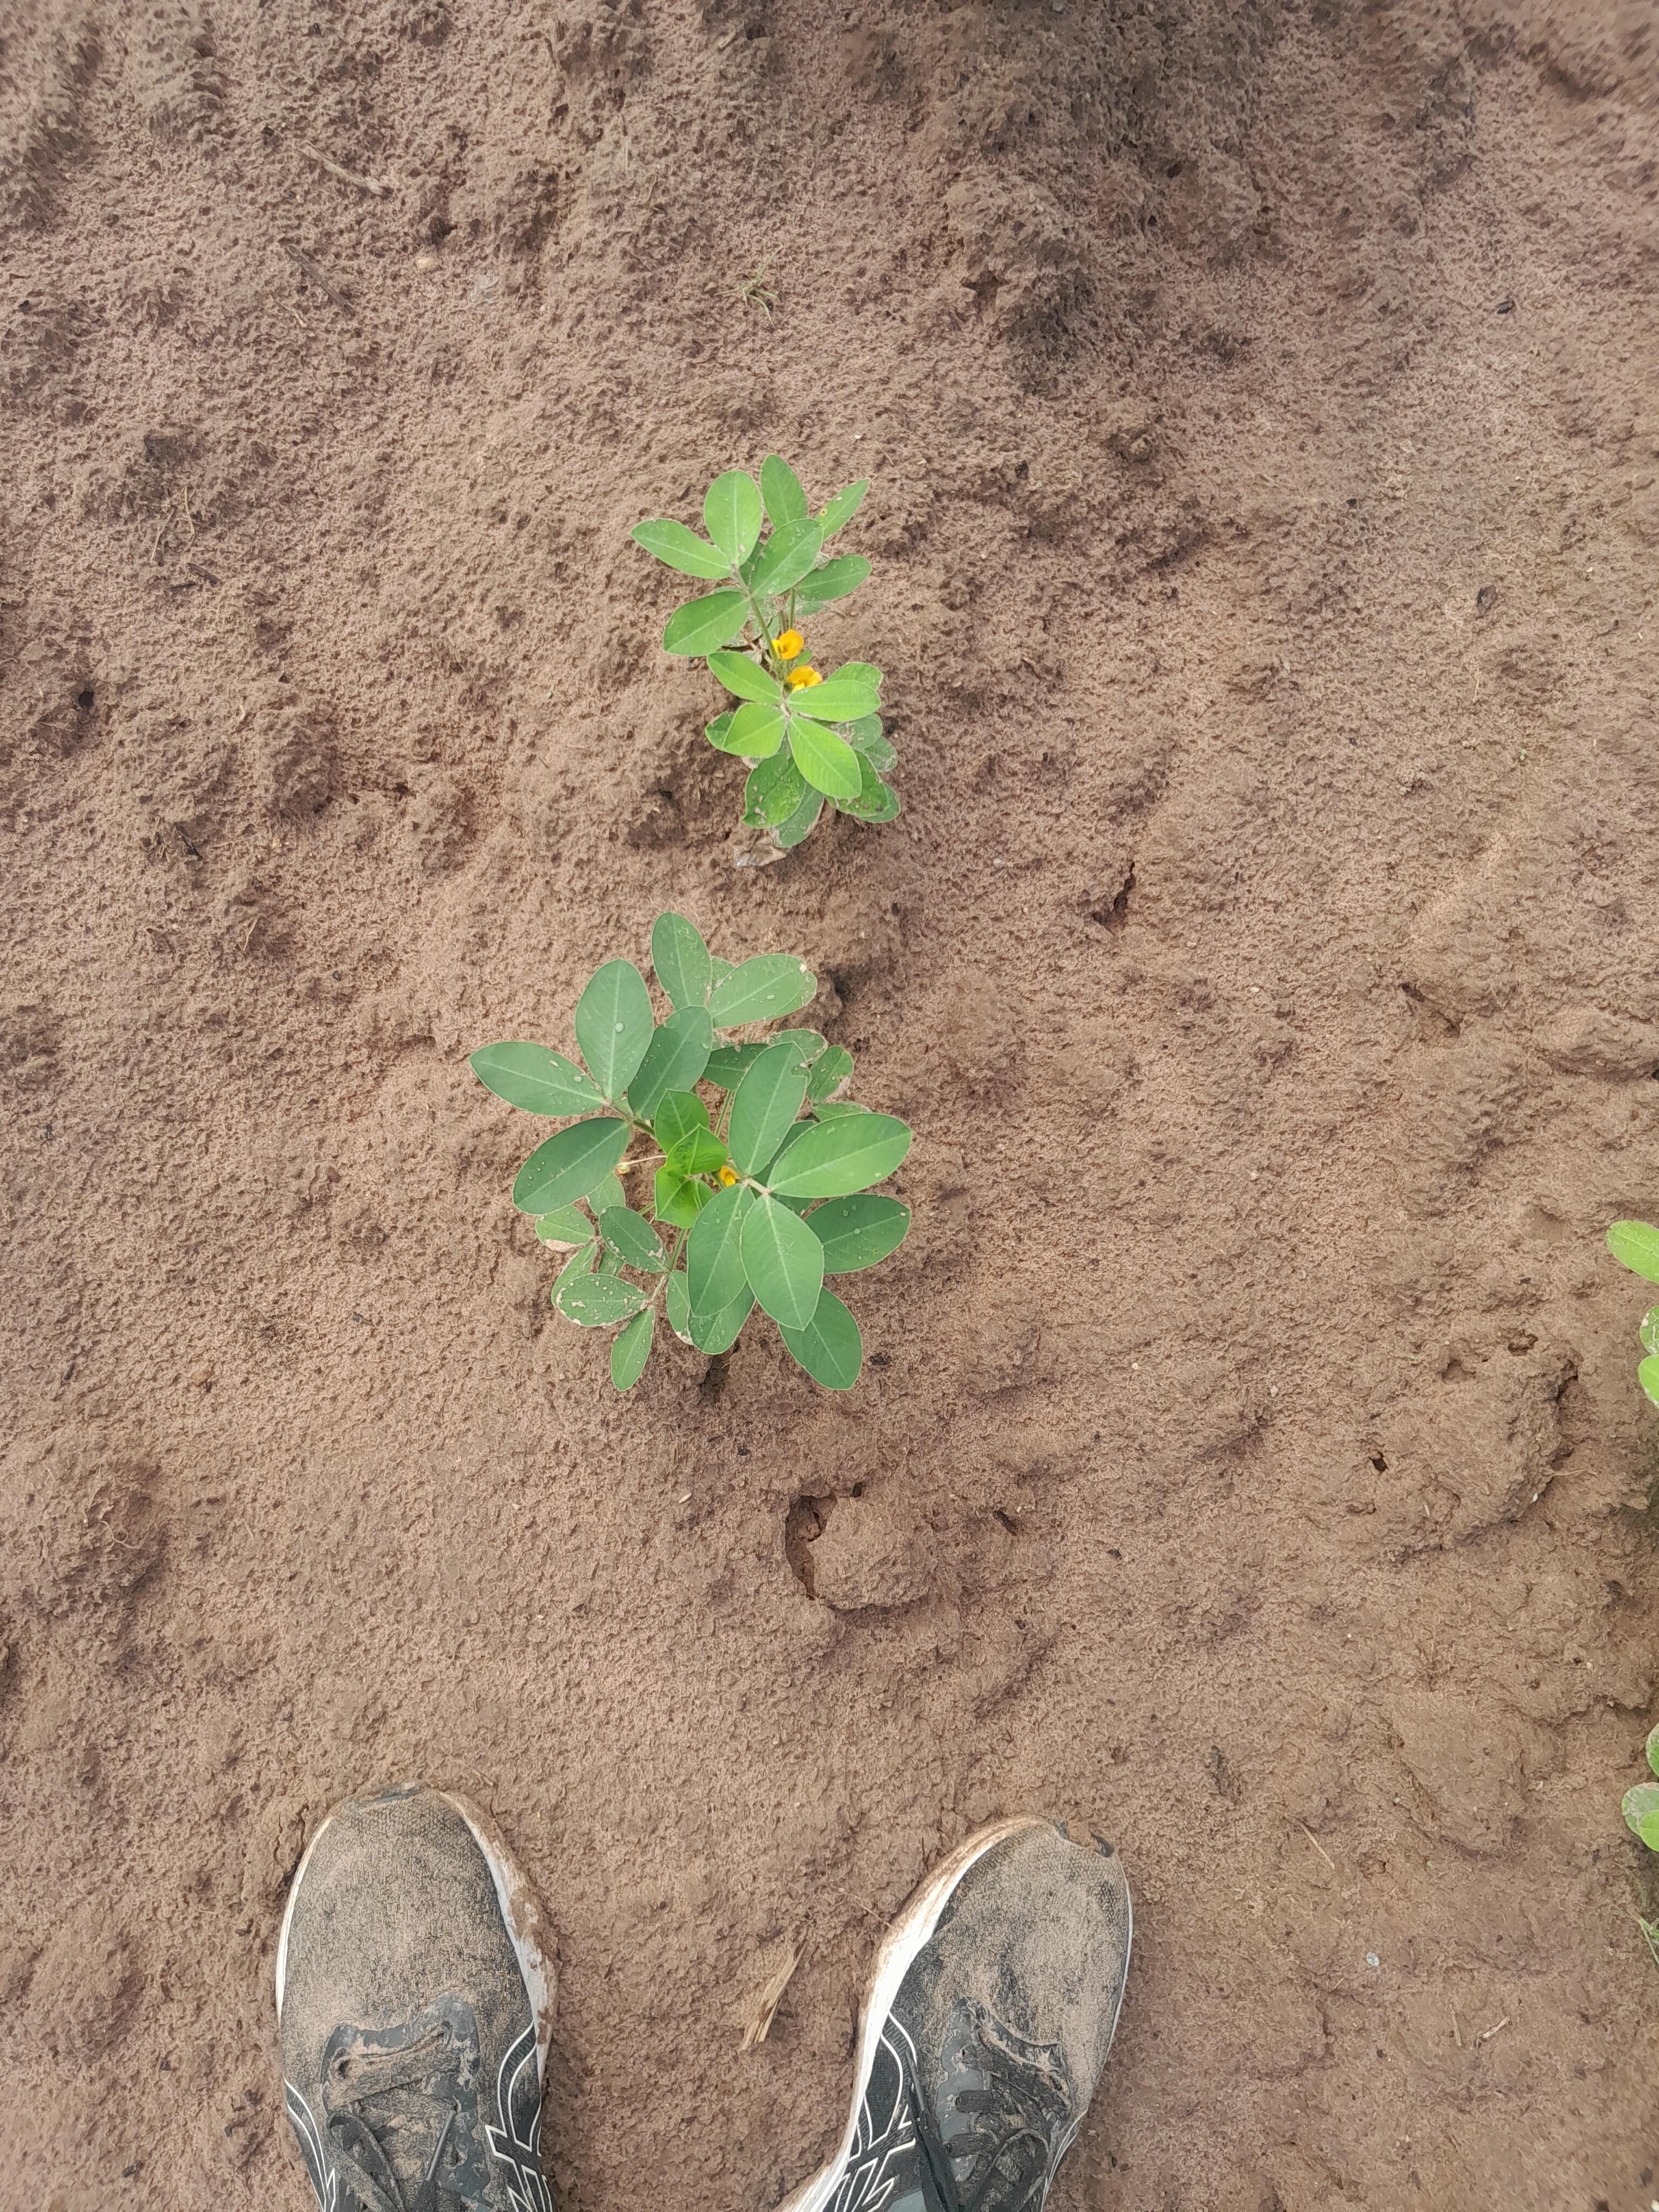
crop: groundnut
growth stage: flowering
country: Senegal
